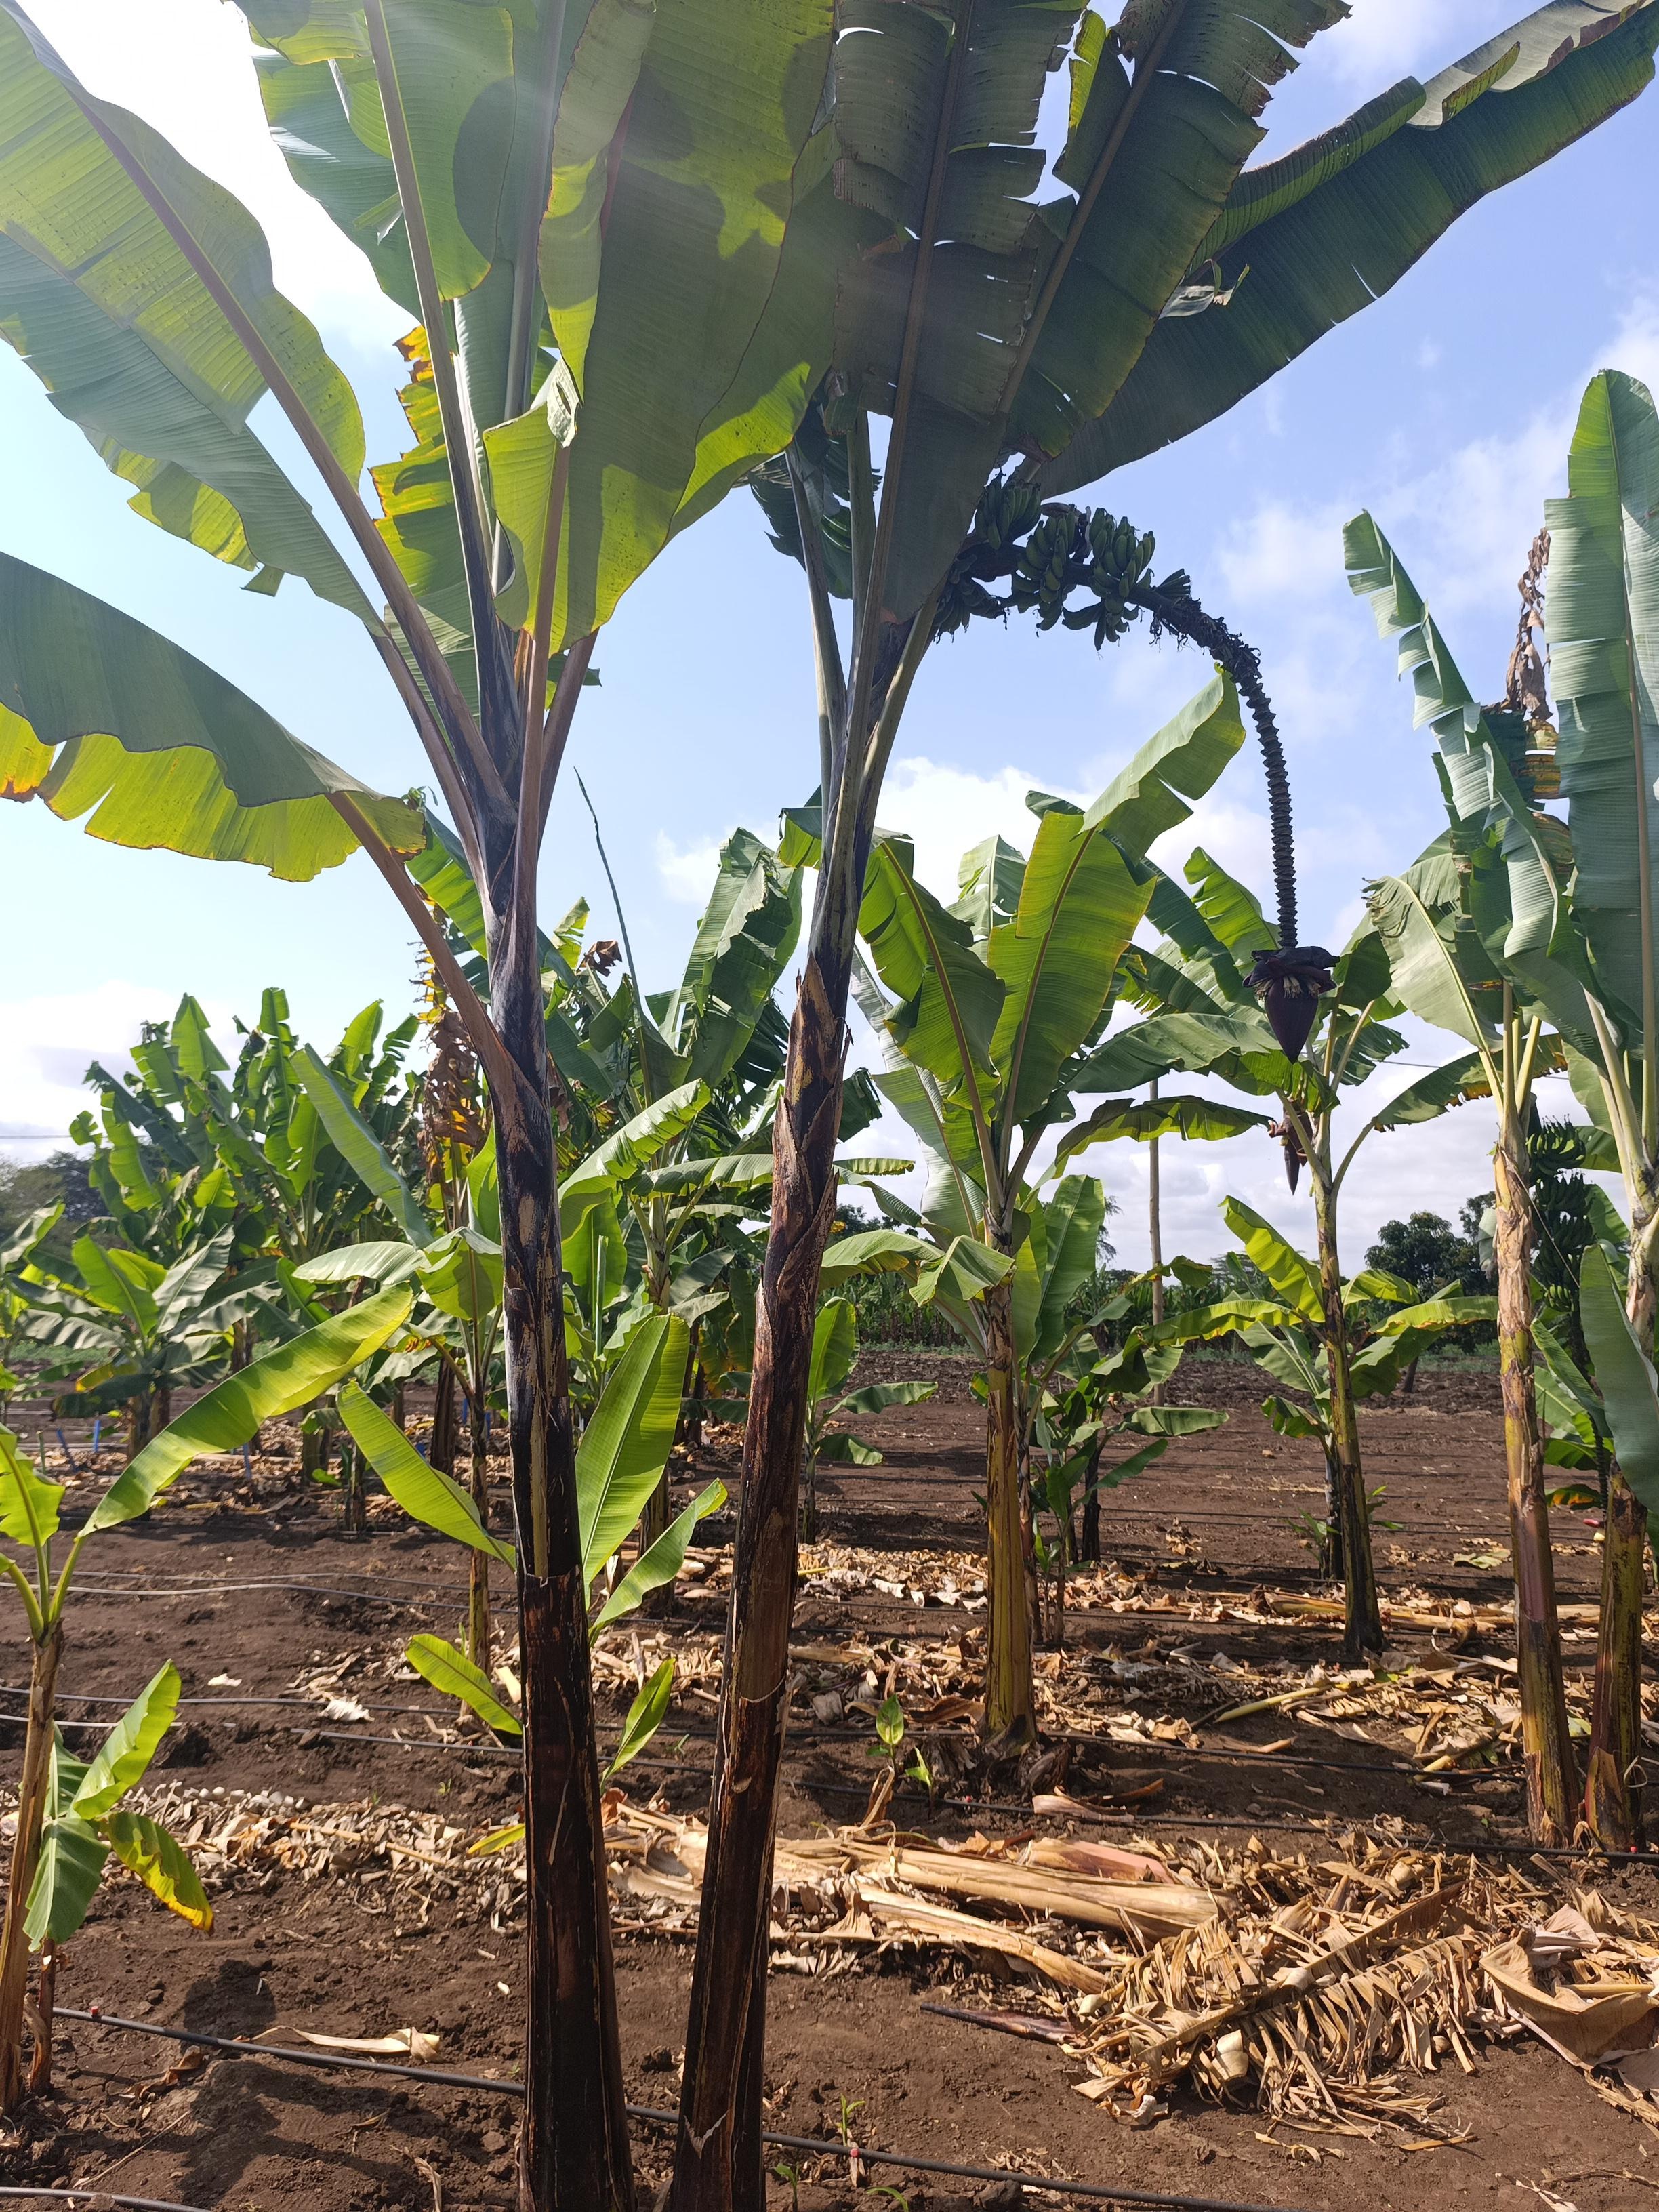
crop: banana
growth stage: development fruit
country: Tanzania
